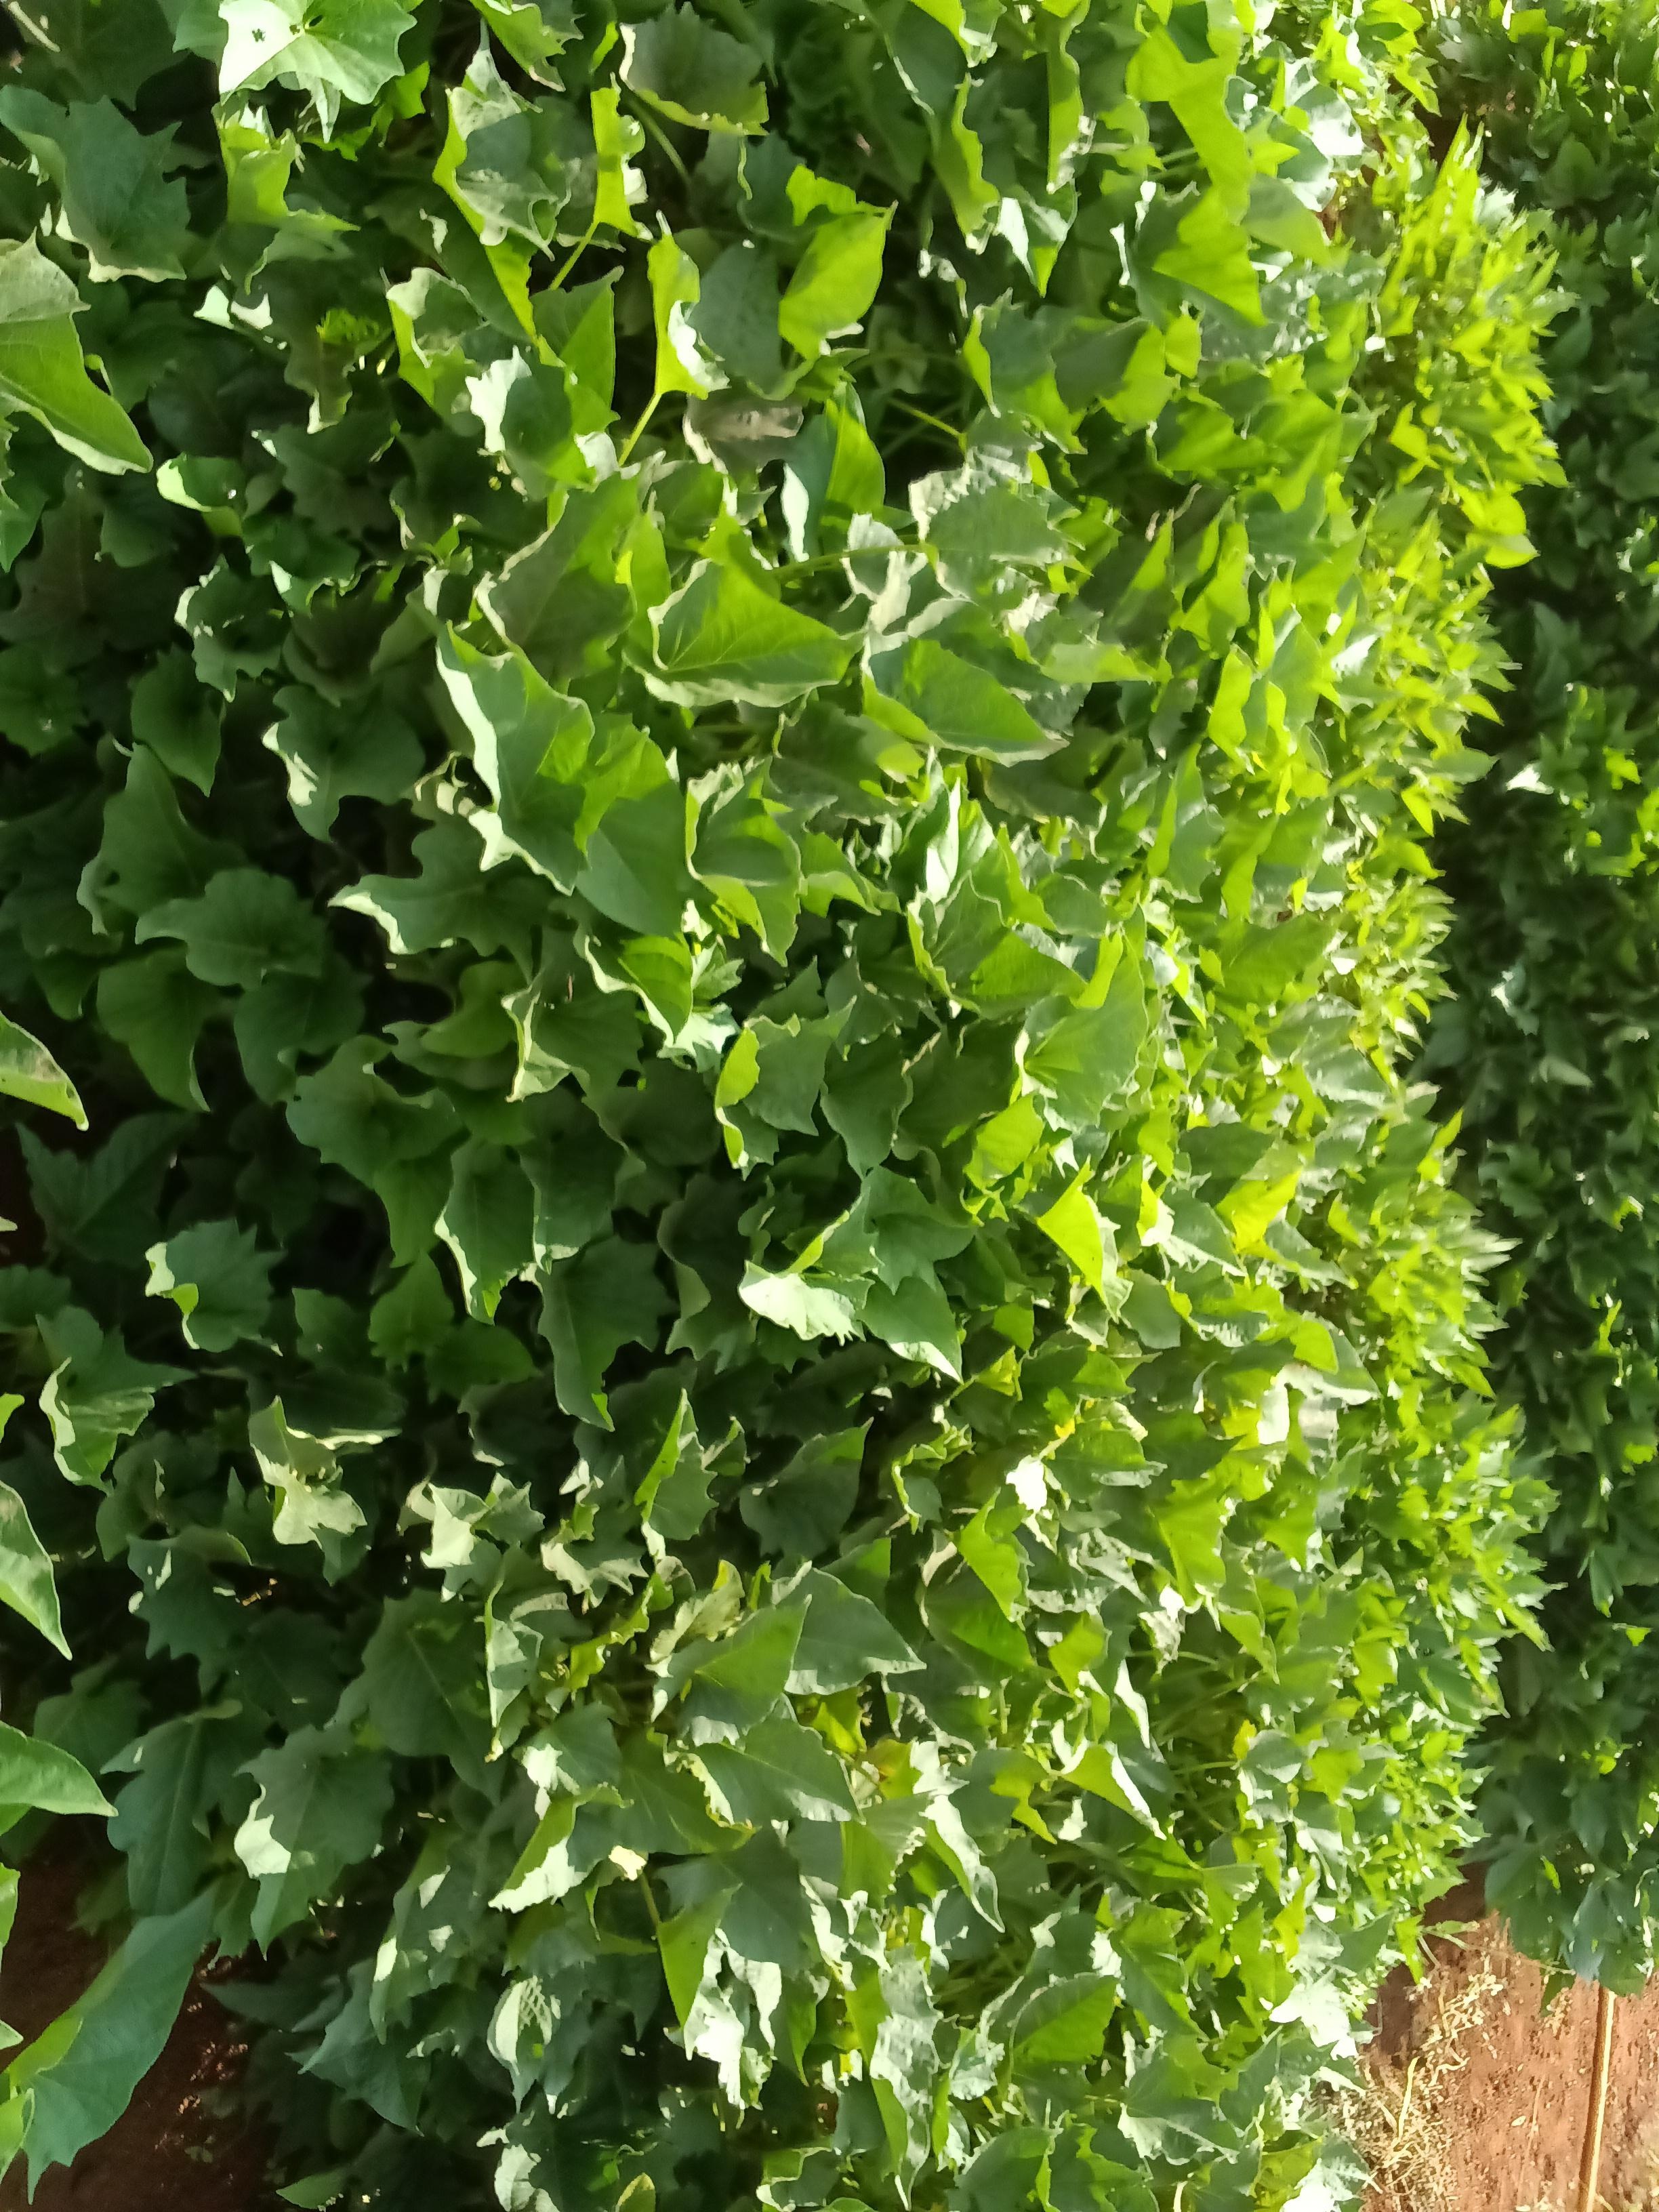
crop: sweet potato
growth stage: vegetative
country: Kenya
